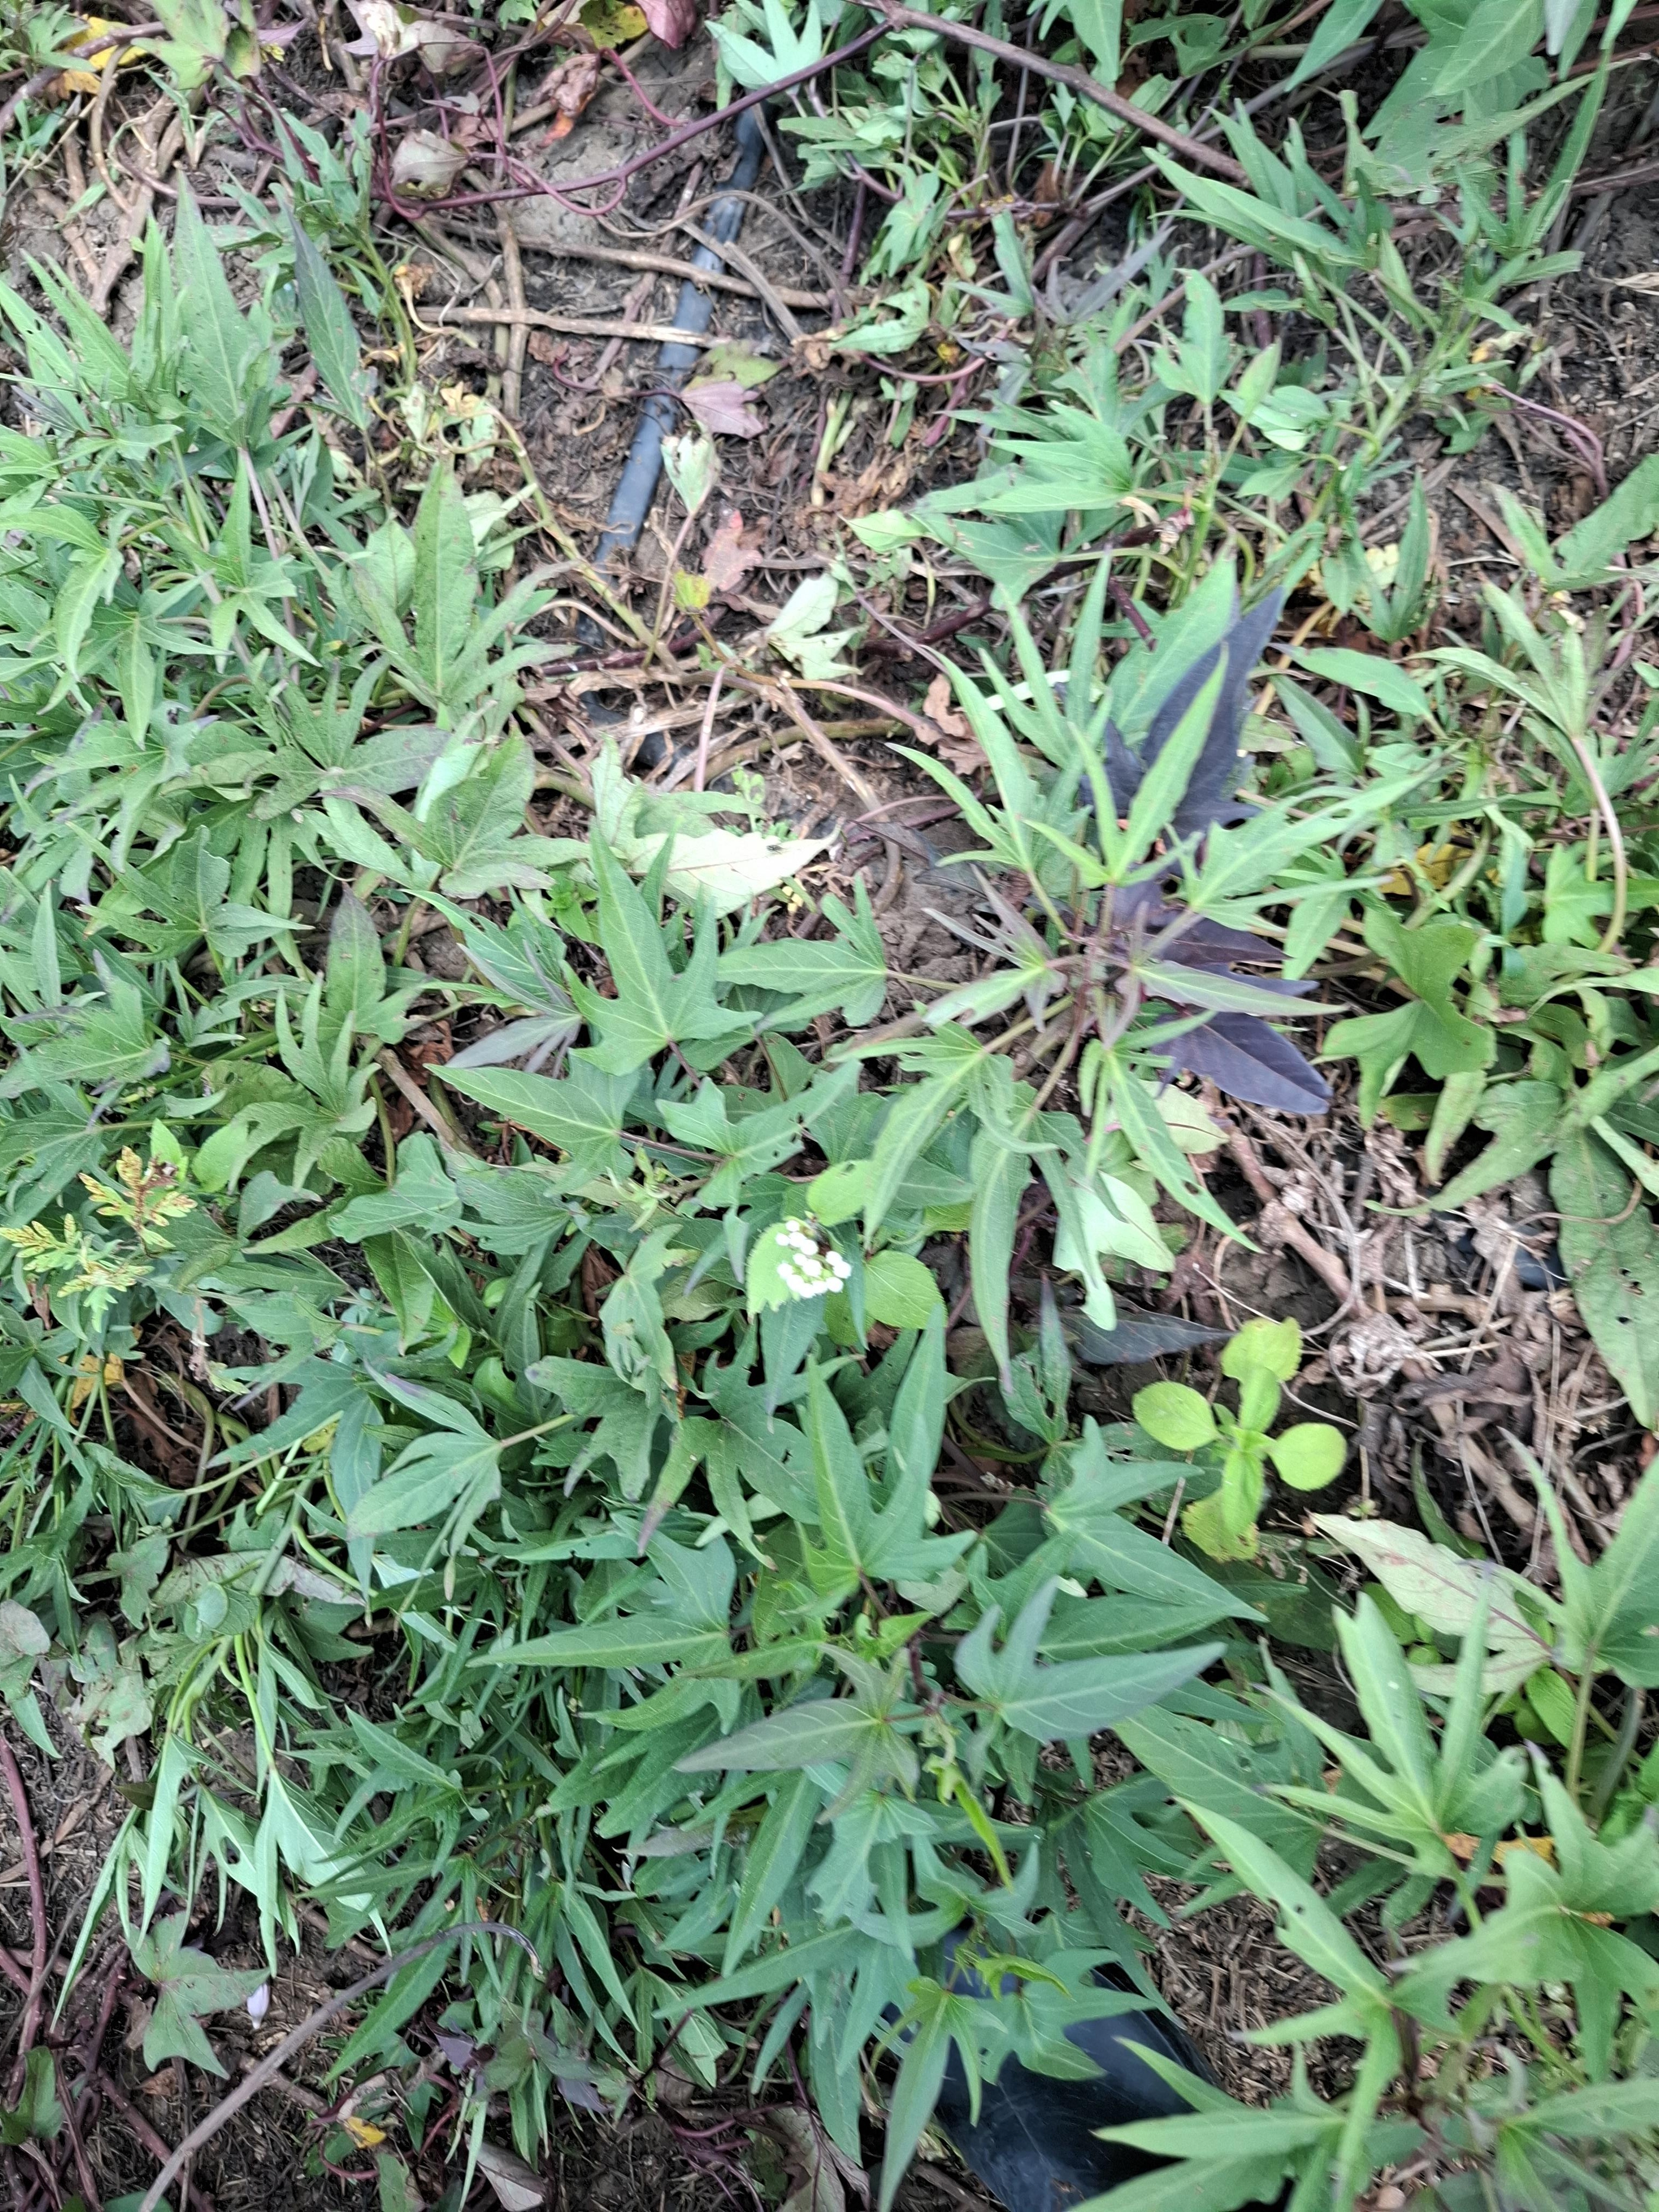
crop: sweet potato
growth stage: flowering
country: Tanzania
